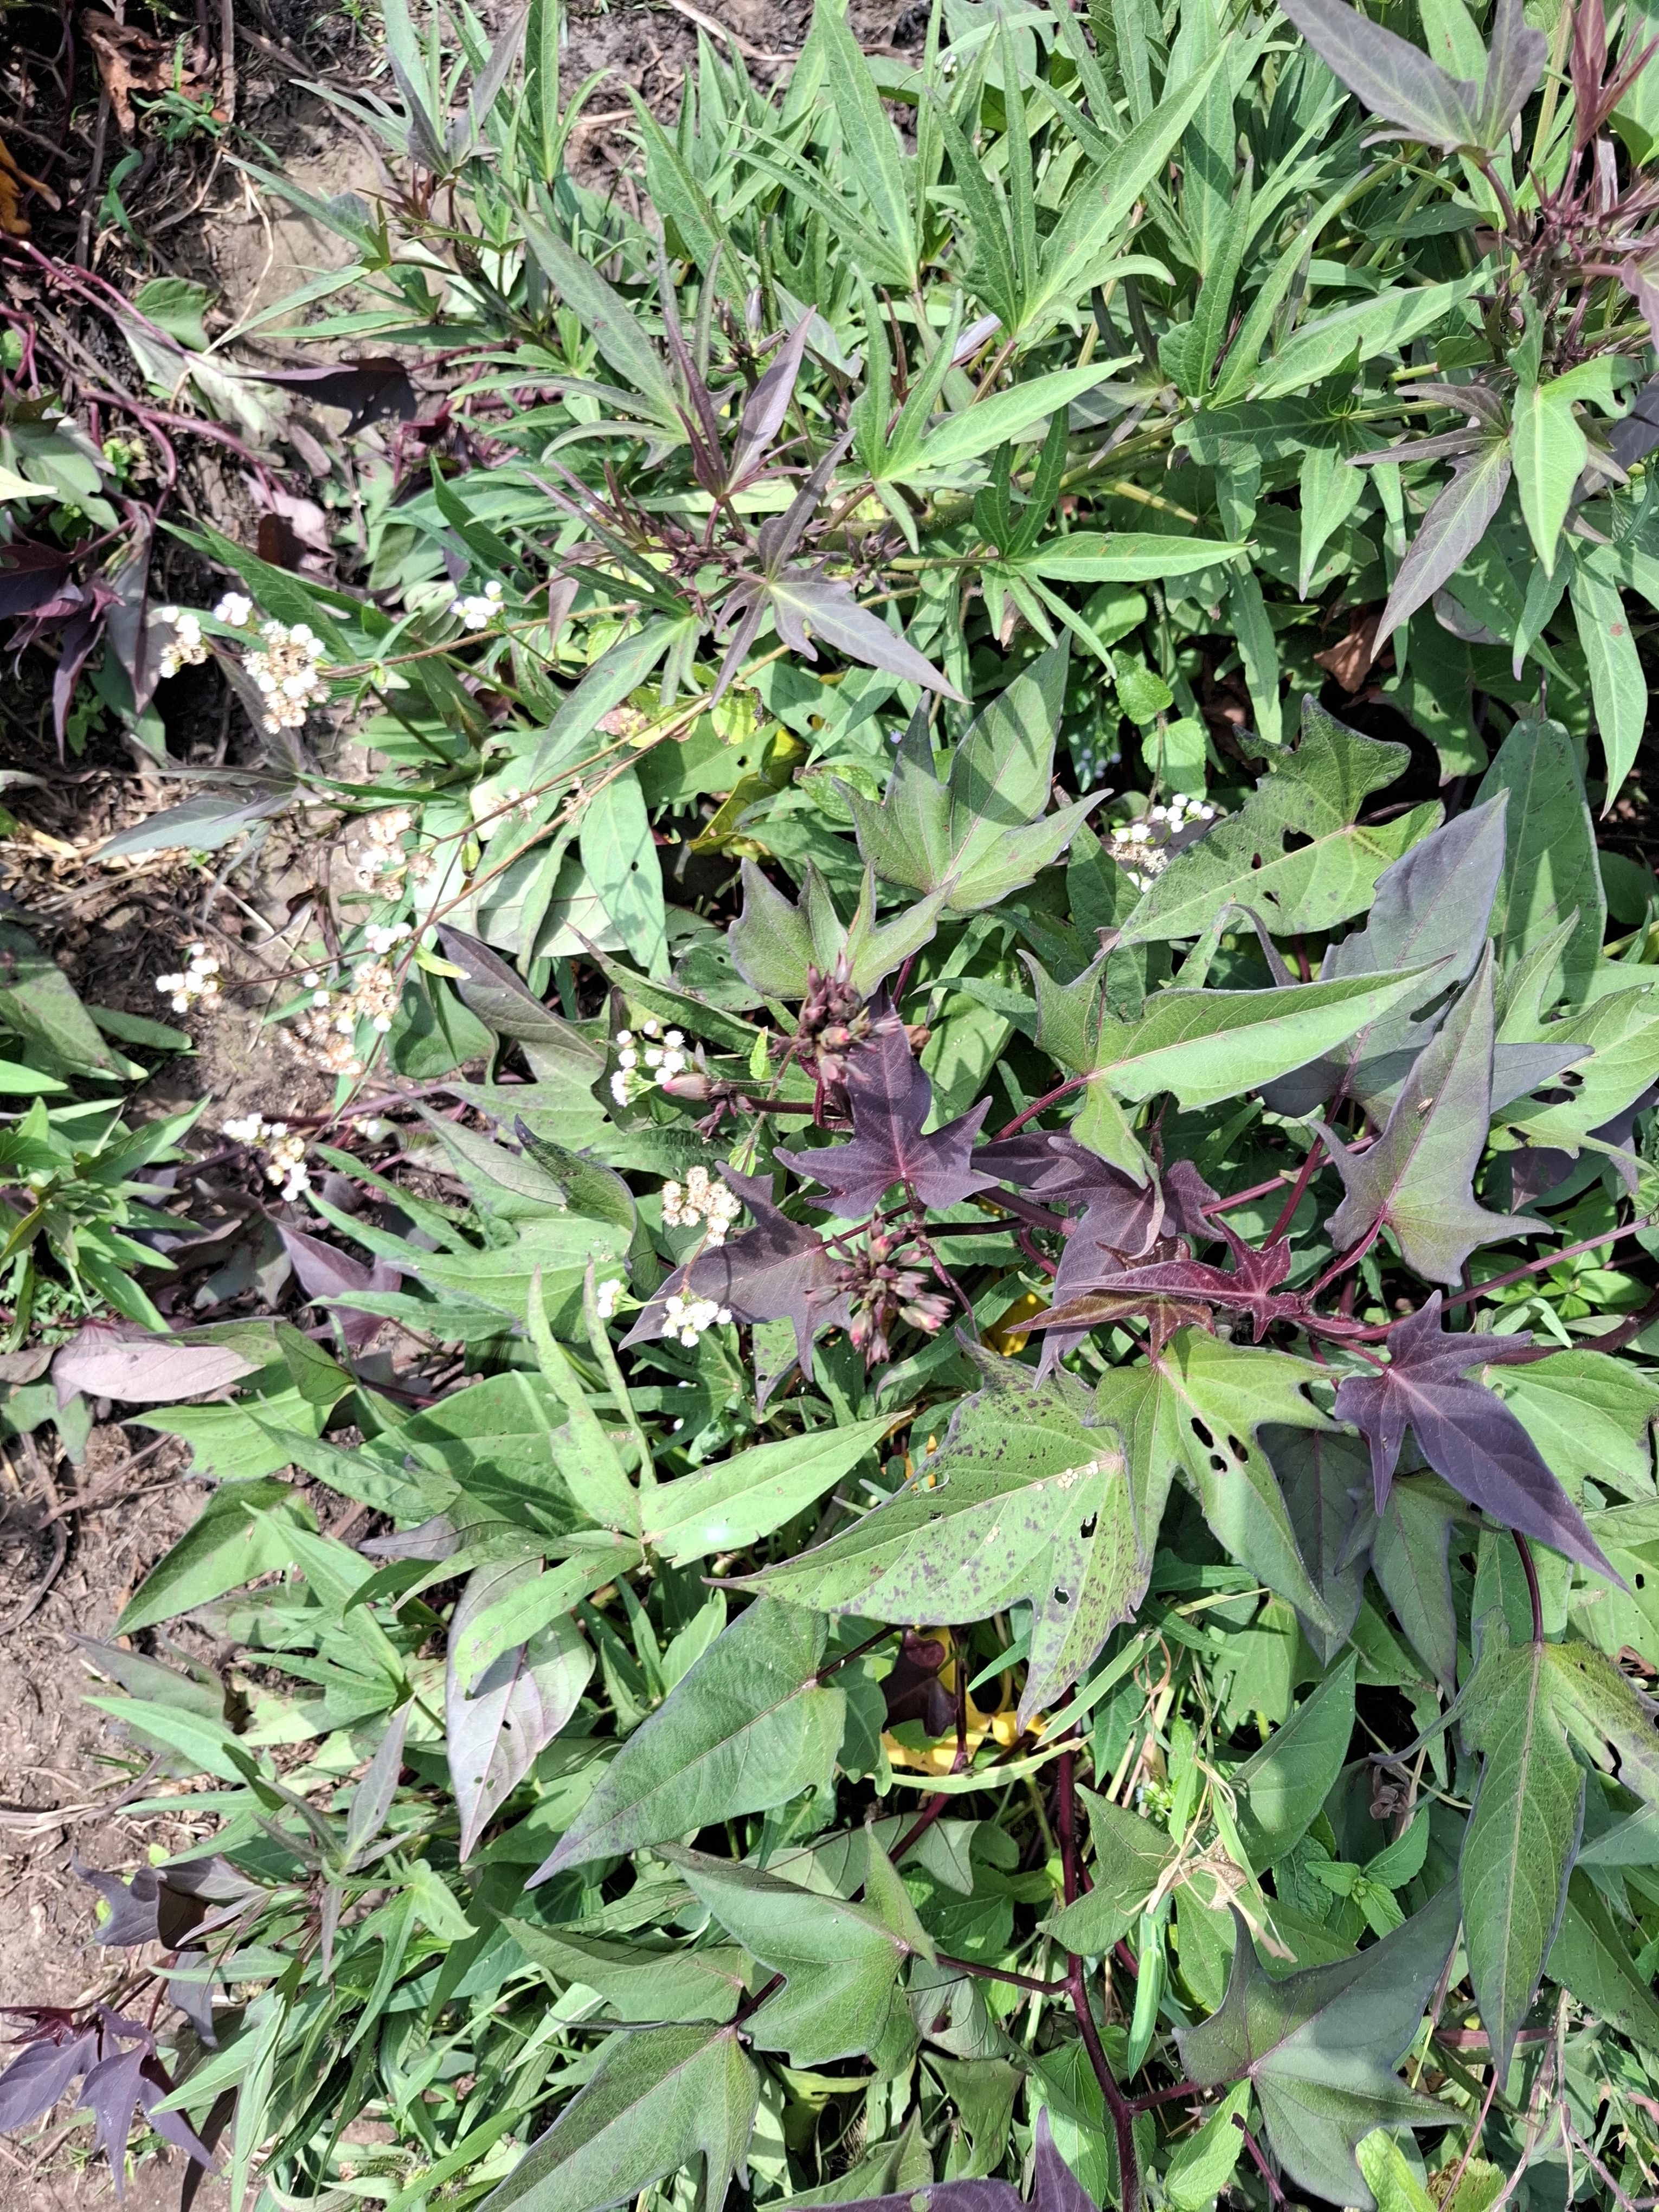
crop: sweet potato
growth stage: vegetative
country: Tanzania
